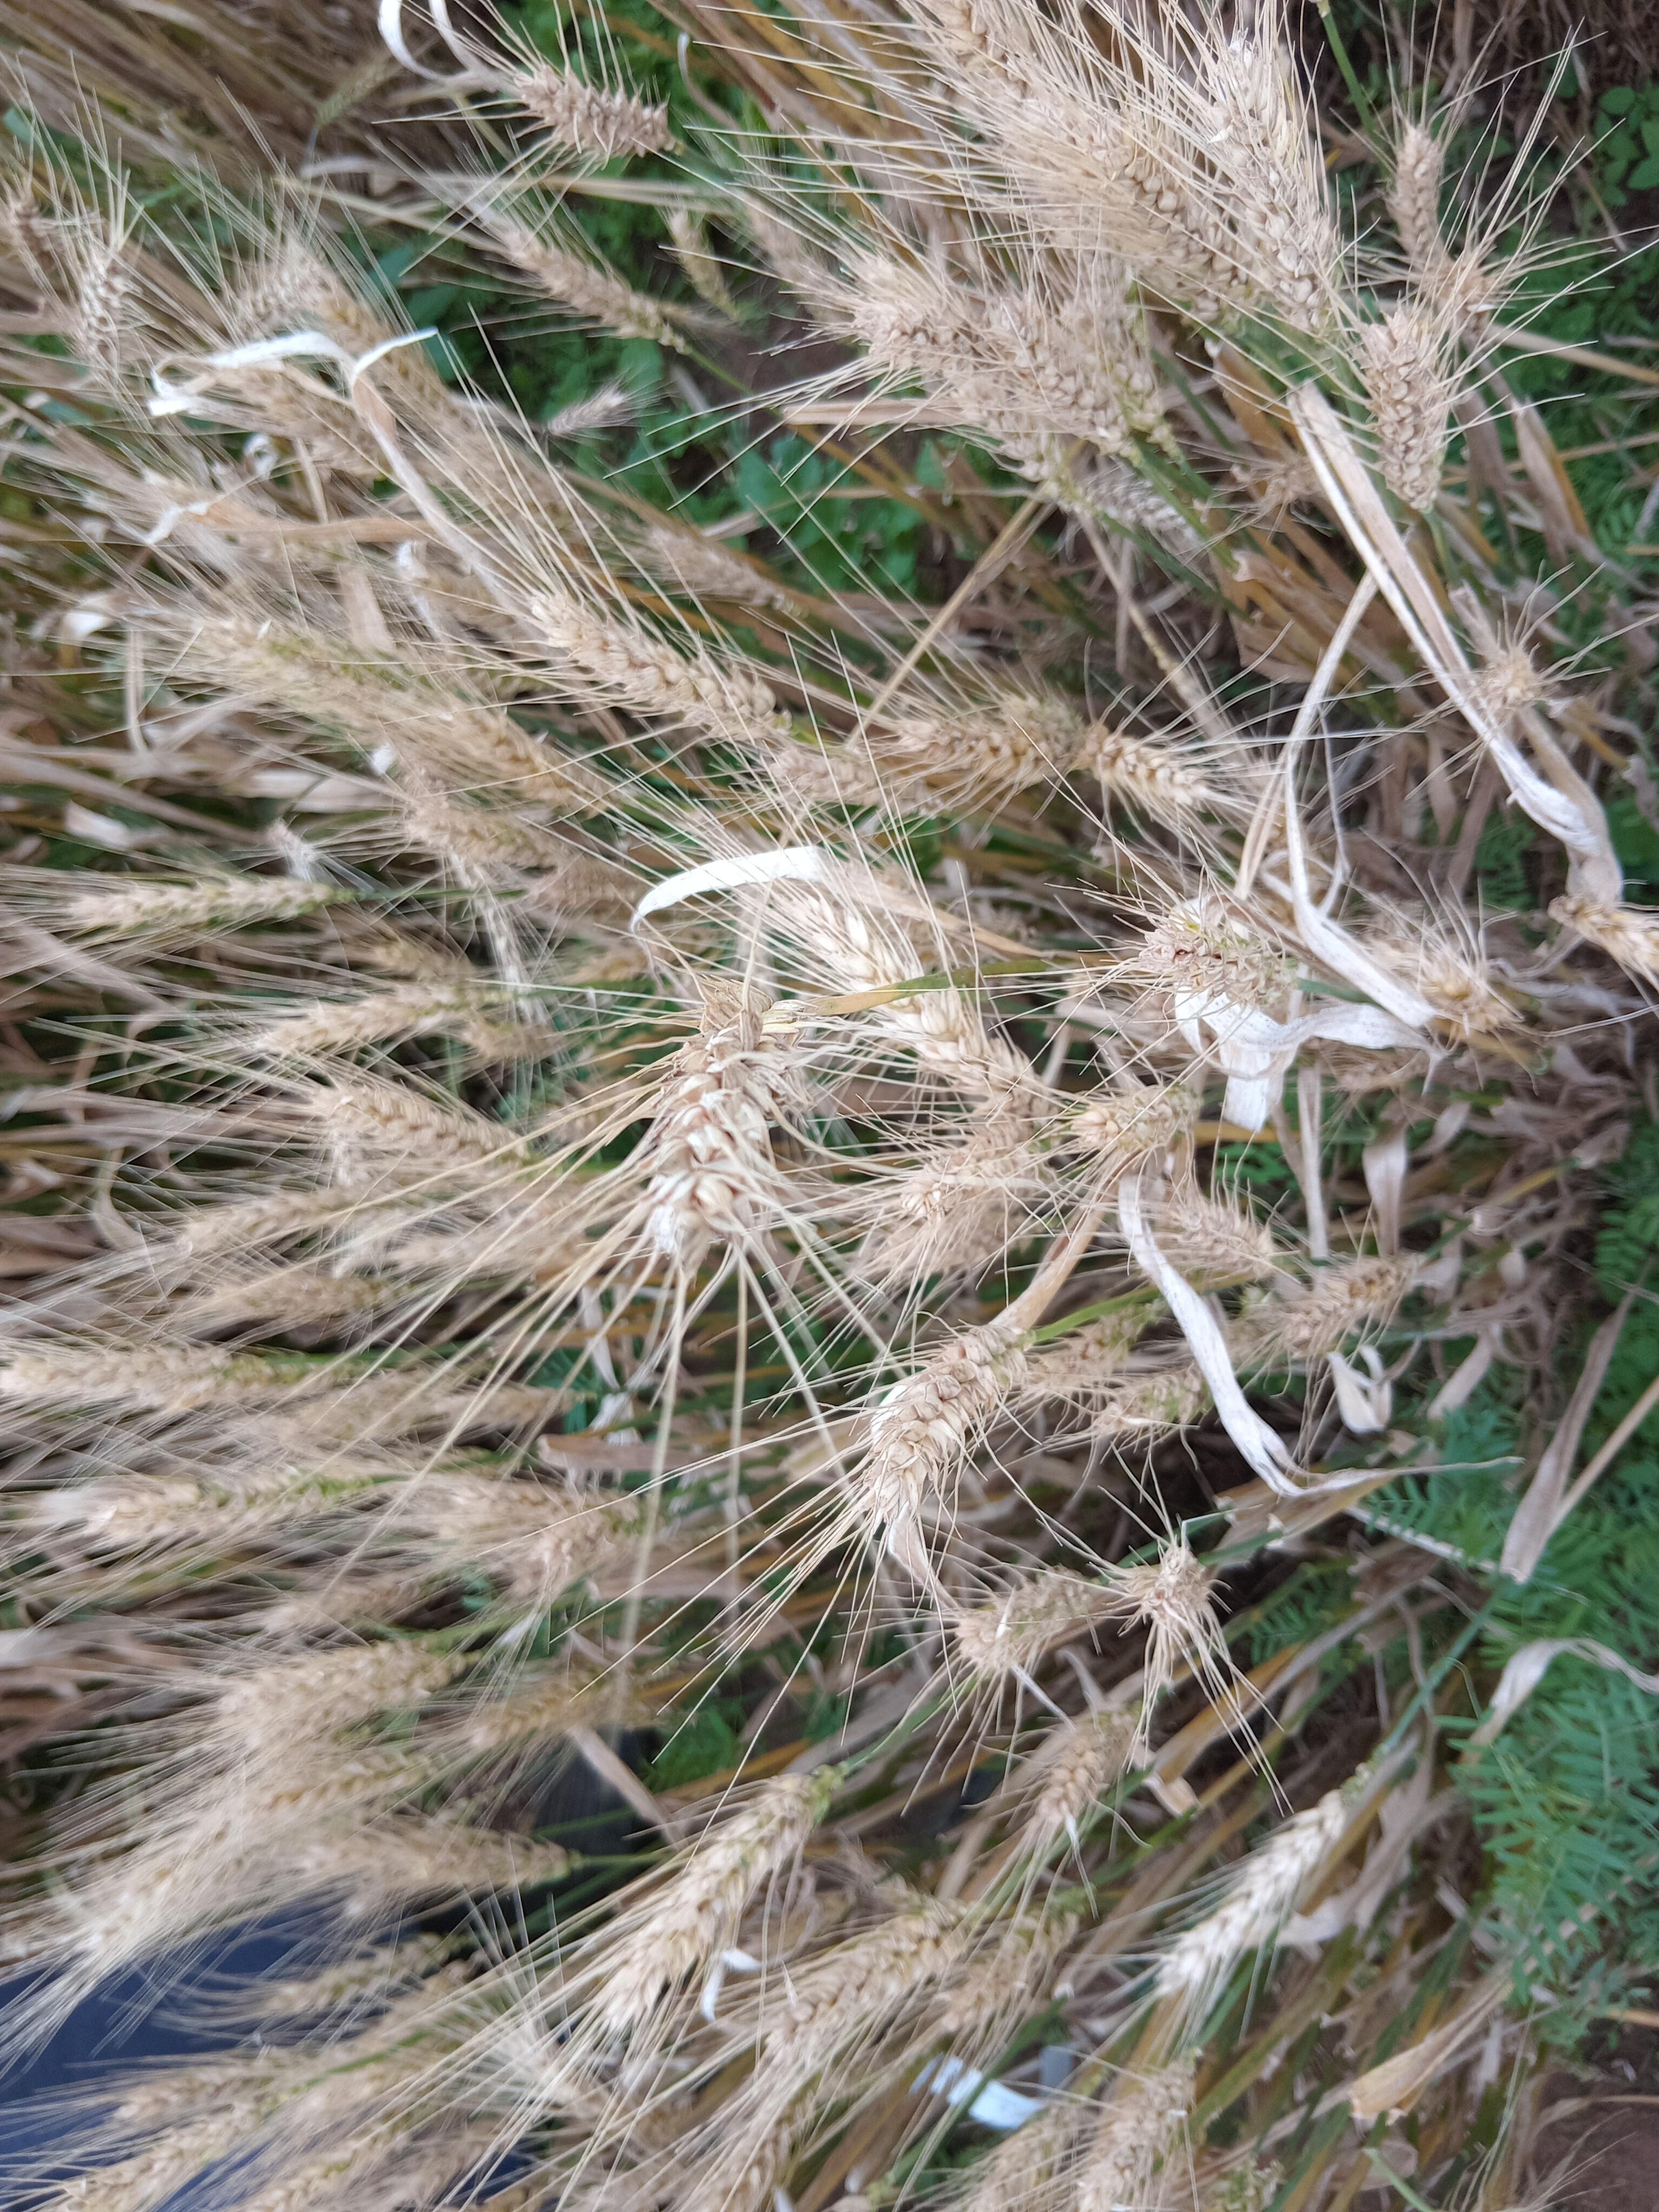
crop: wheat
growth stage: maturity
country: Kenya
